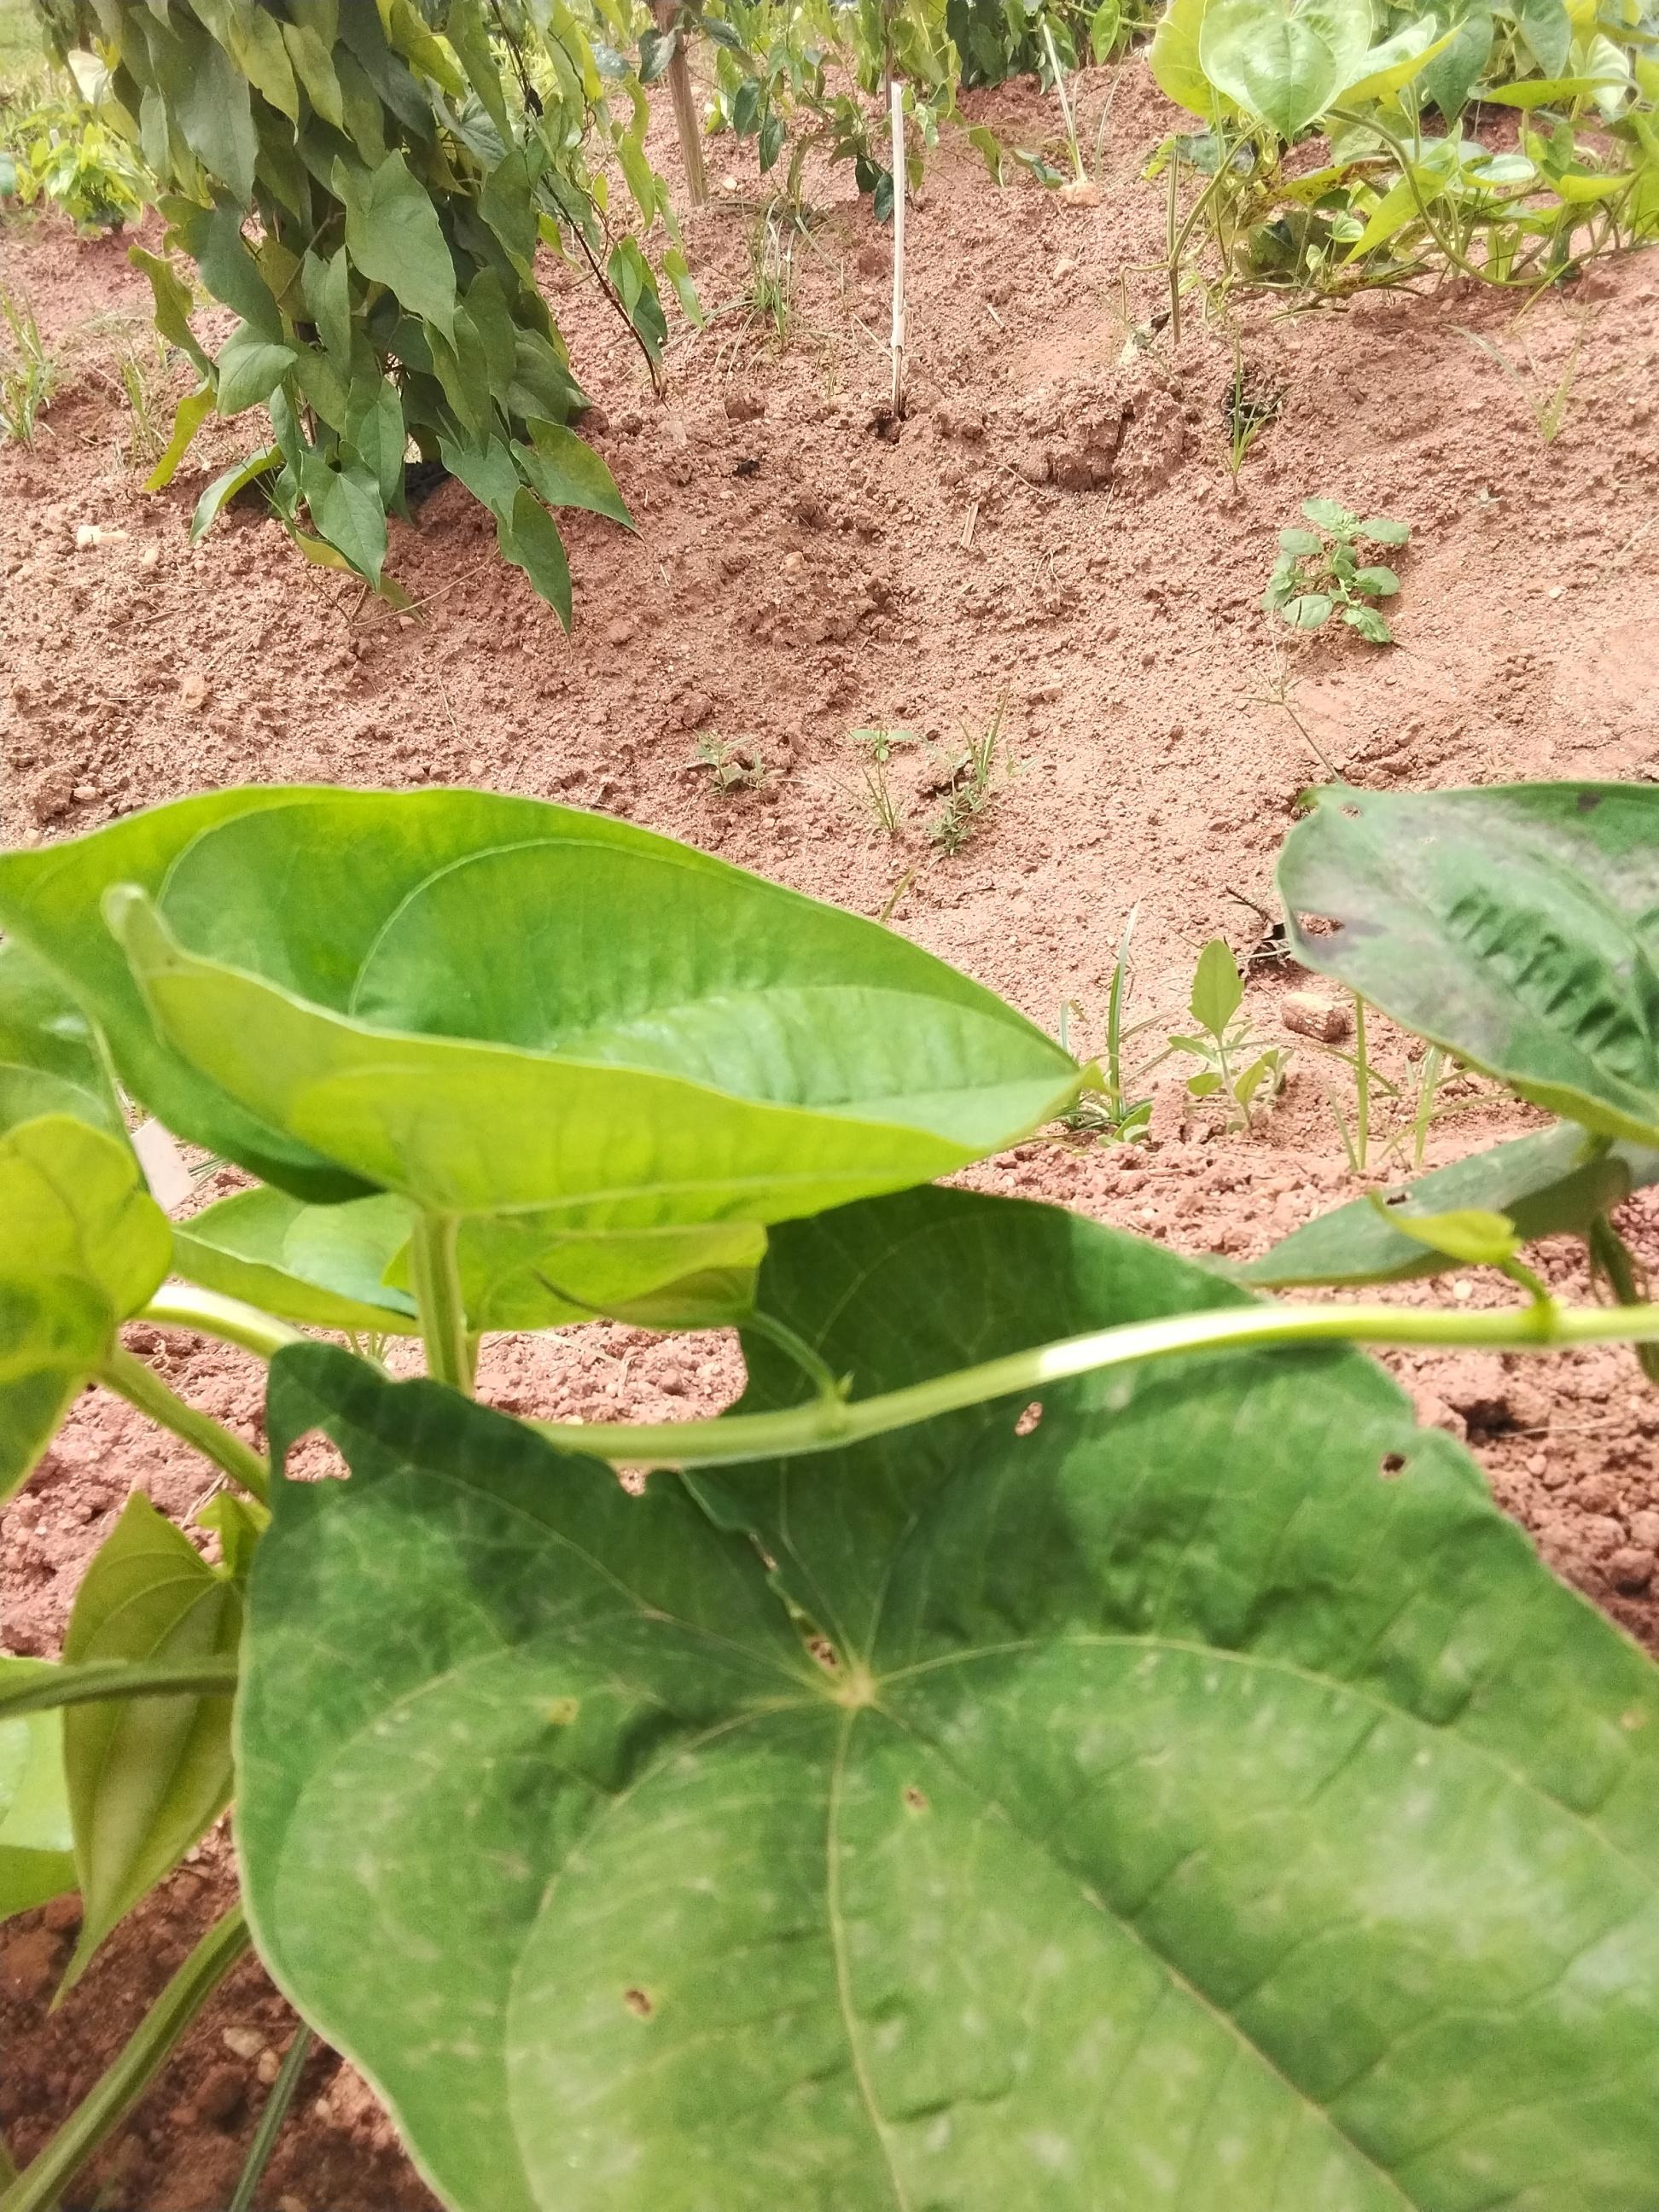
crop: yam
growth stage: vegetative
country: Nigeria
